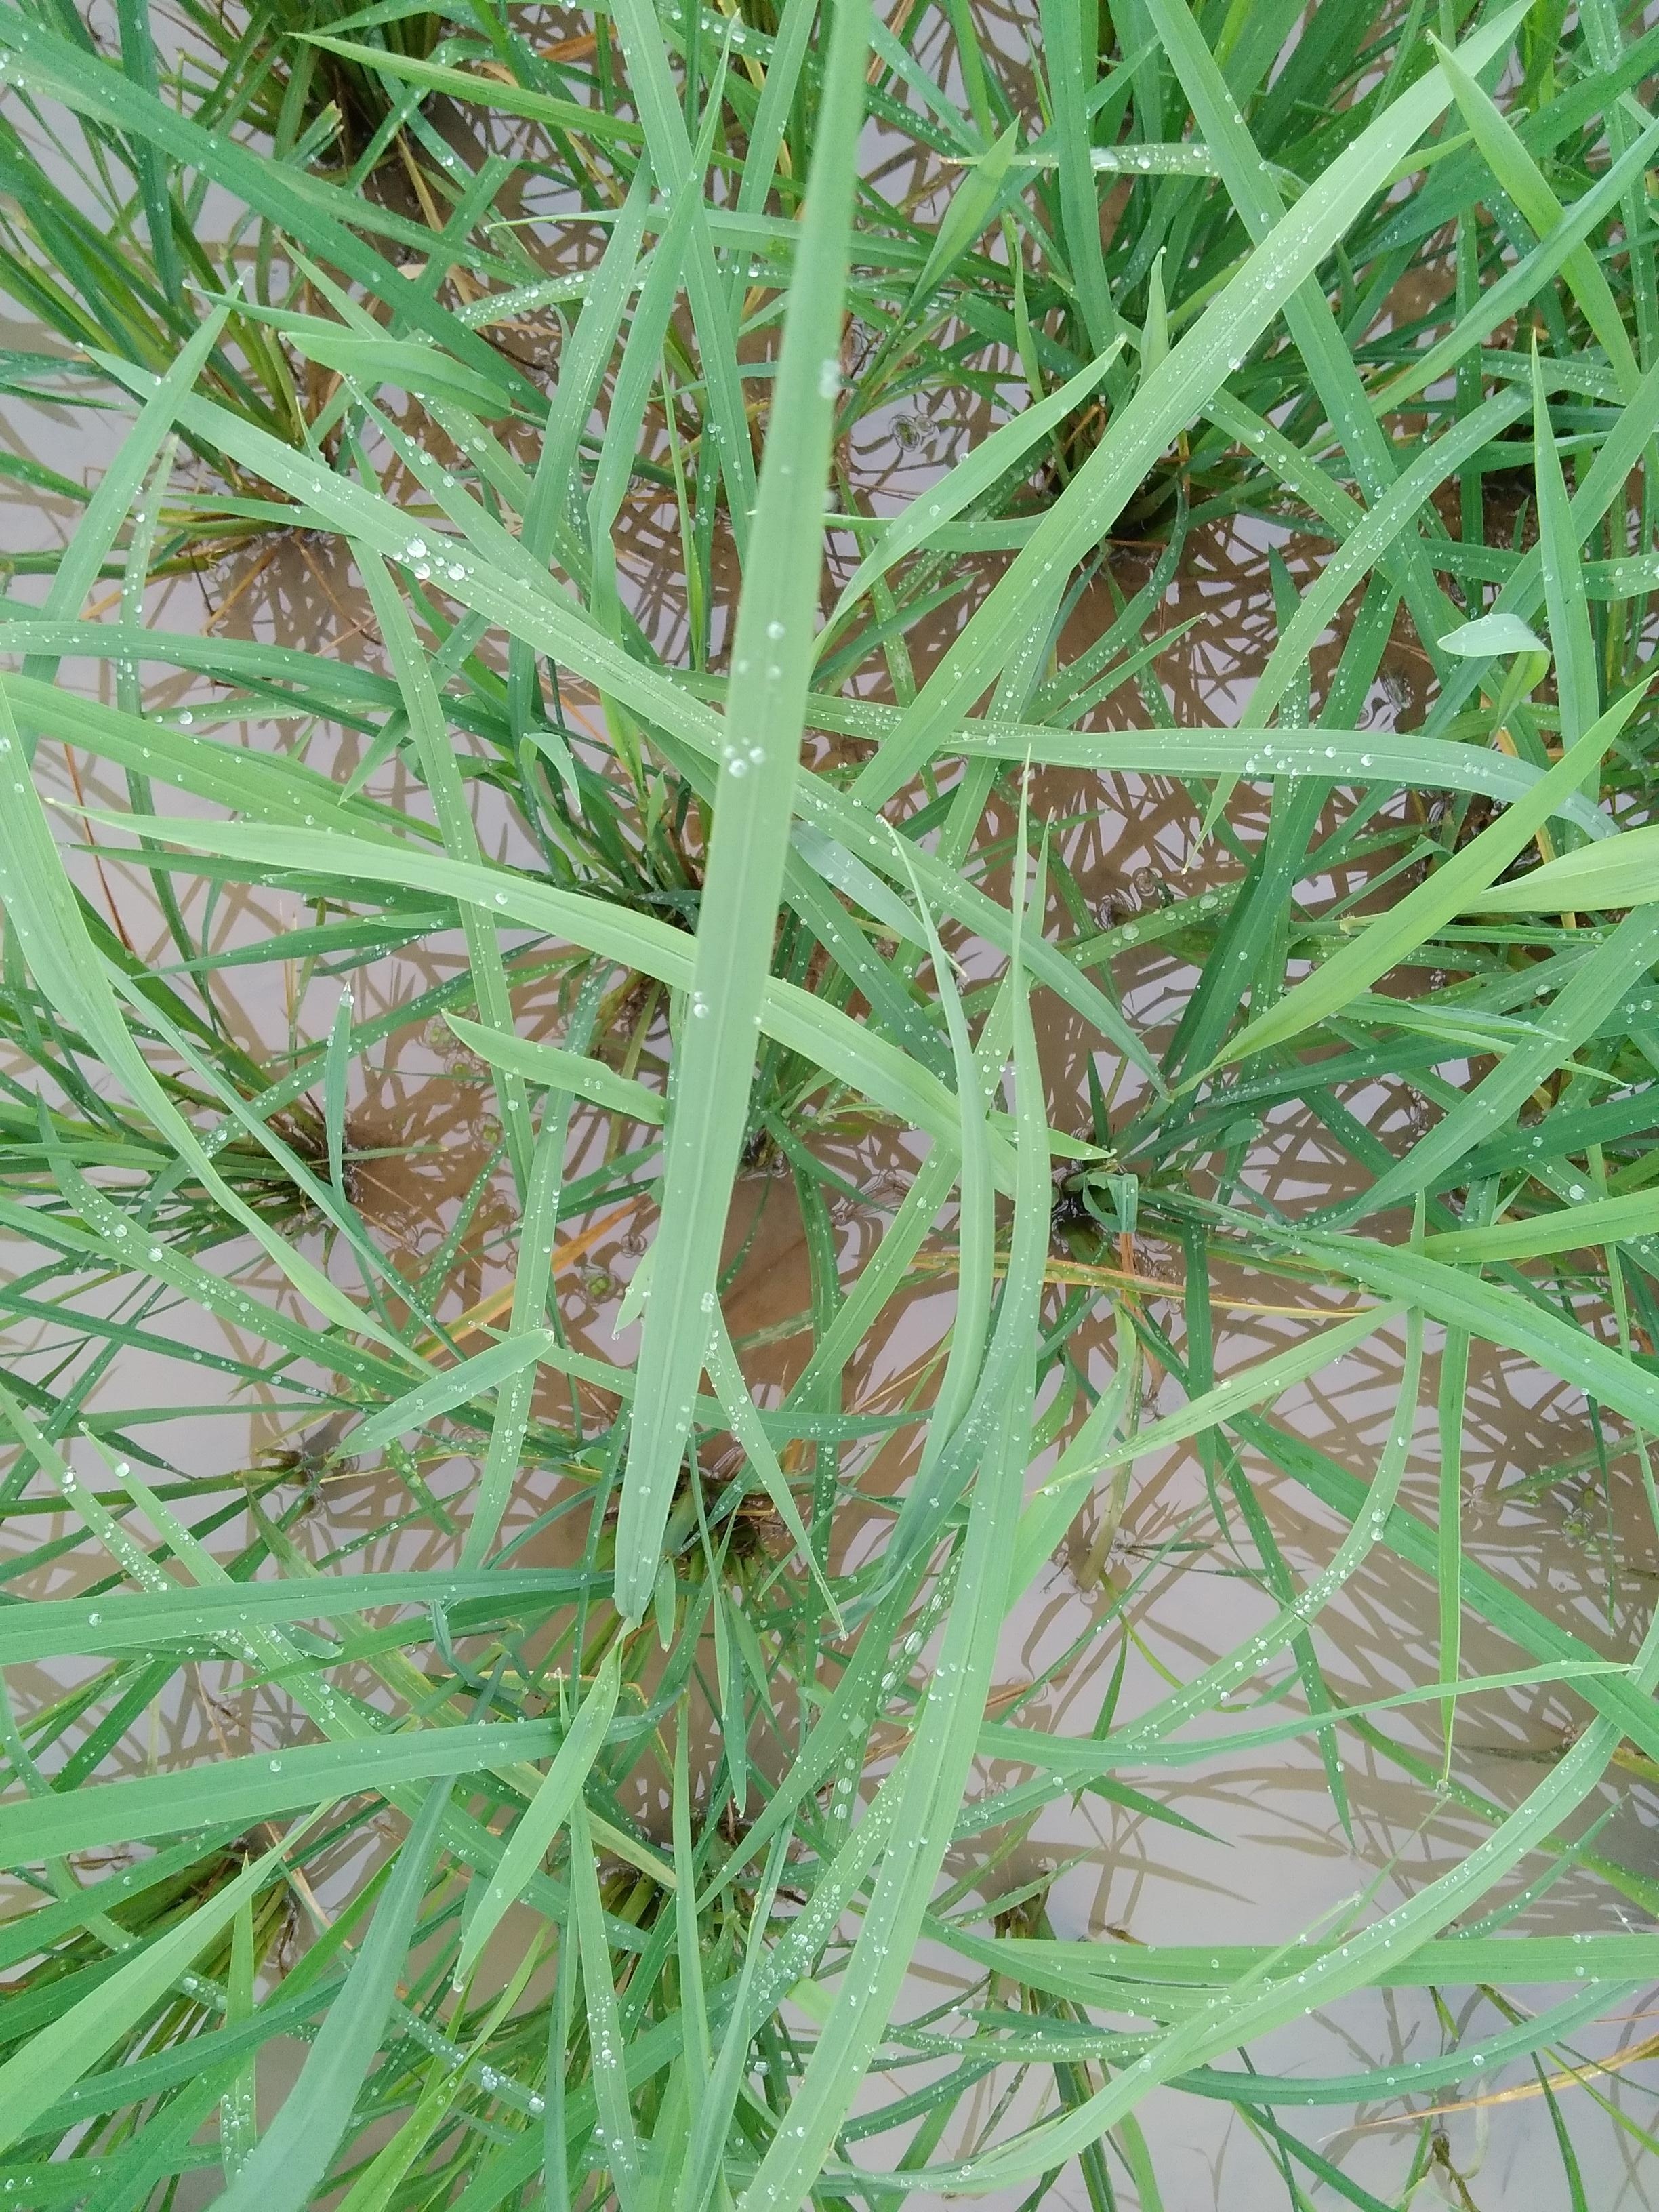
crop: rice
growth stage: elongation stem
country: Nigeria
